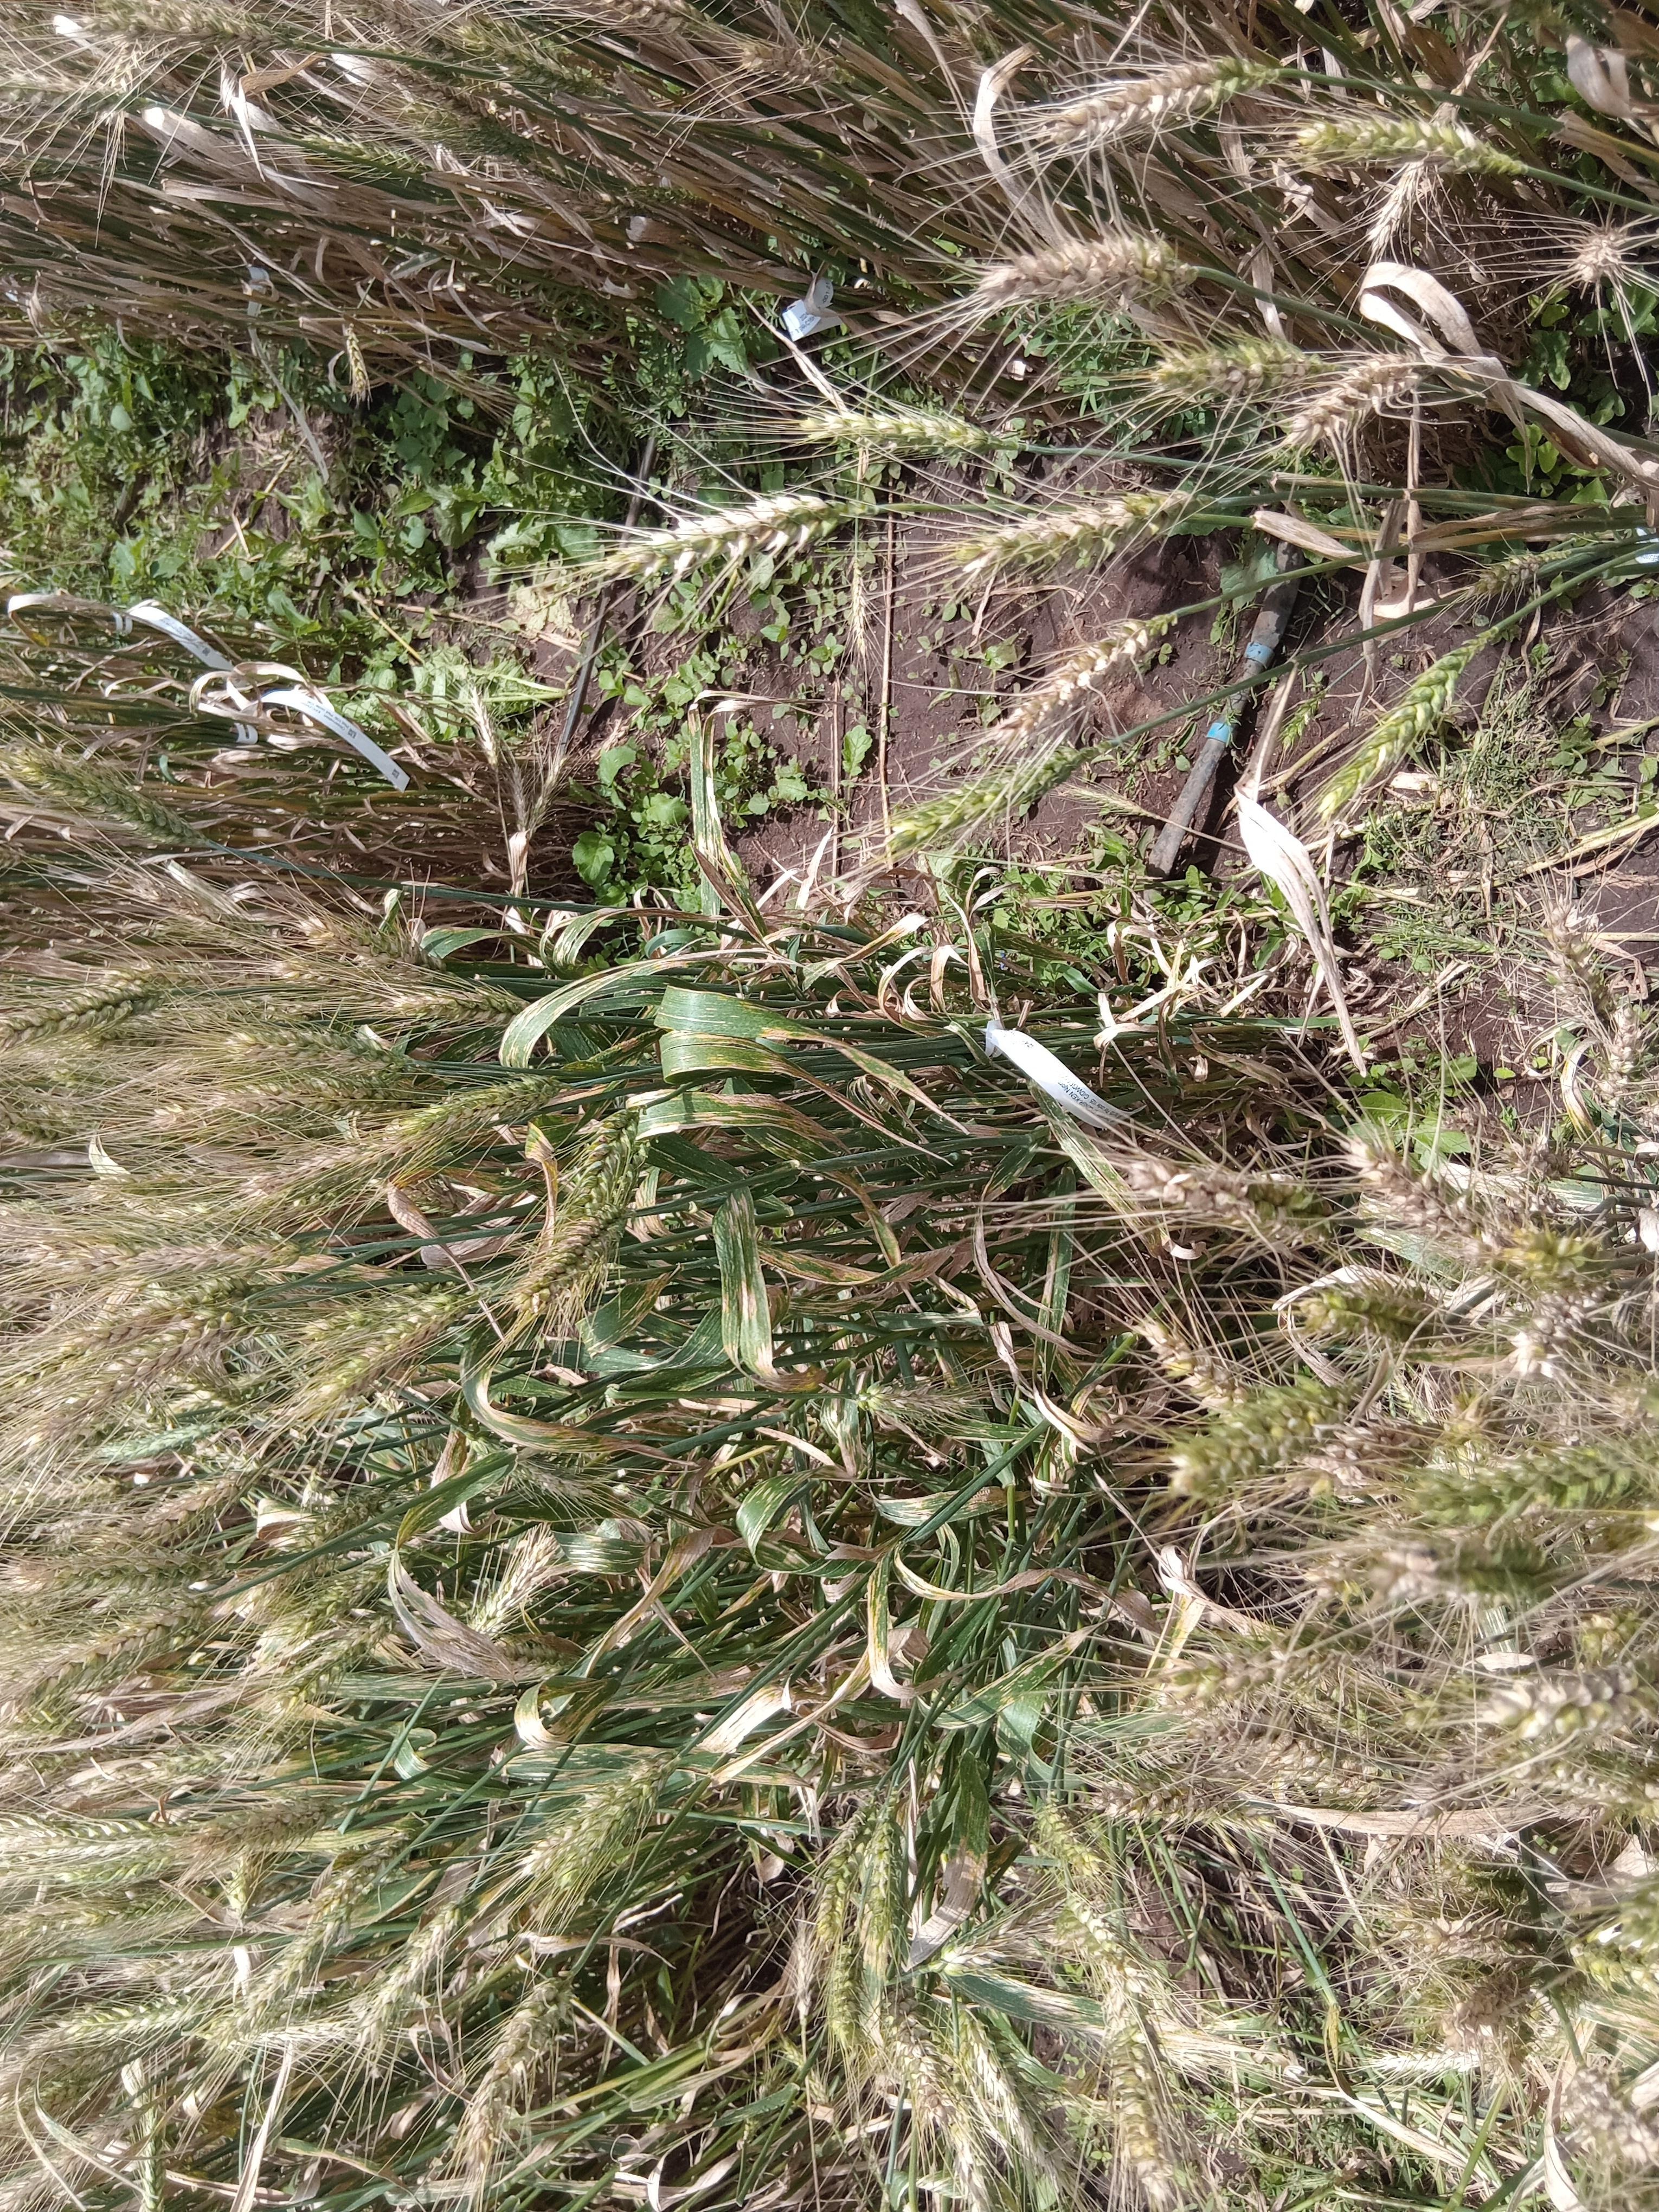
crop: wheat
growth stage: maturity
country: Kenya
